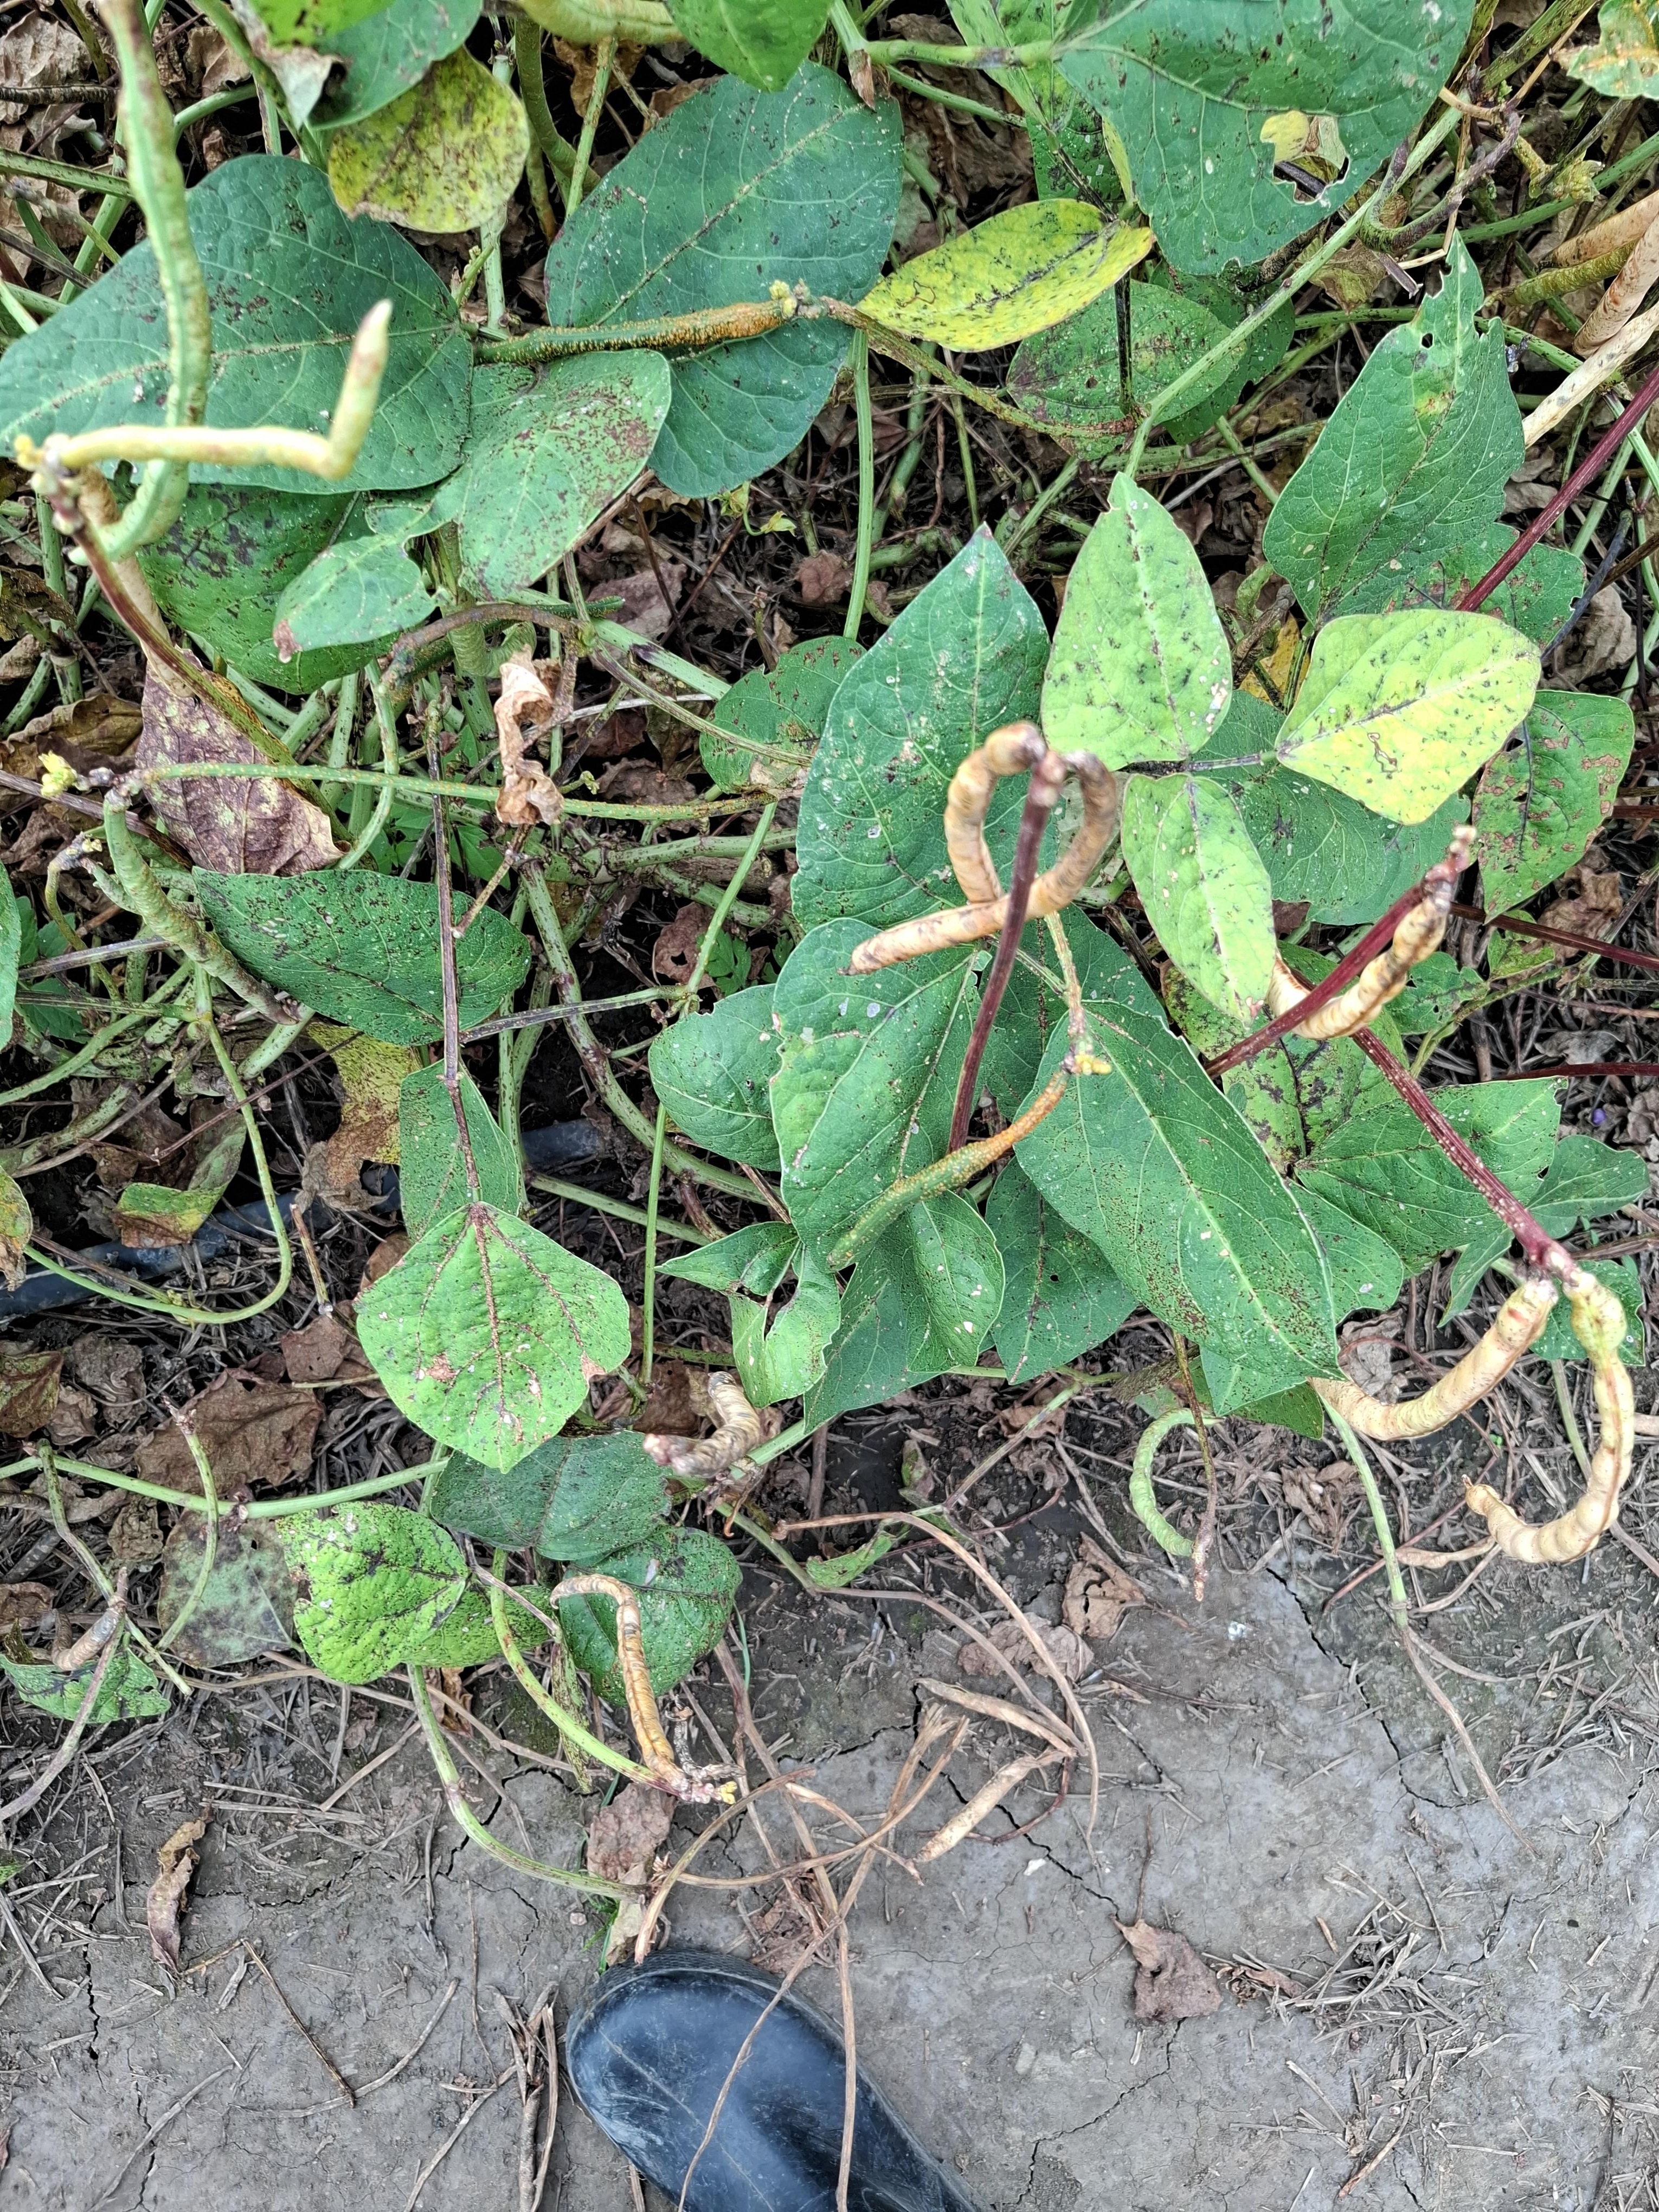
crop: cowpea
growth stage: development pod
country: Tanzania
